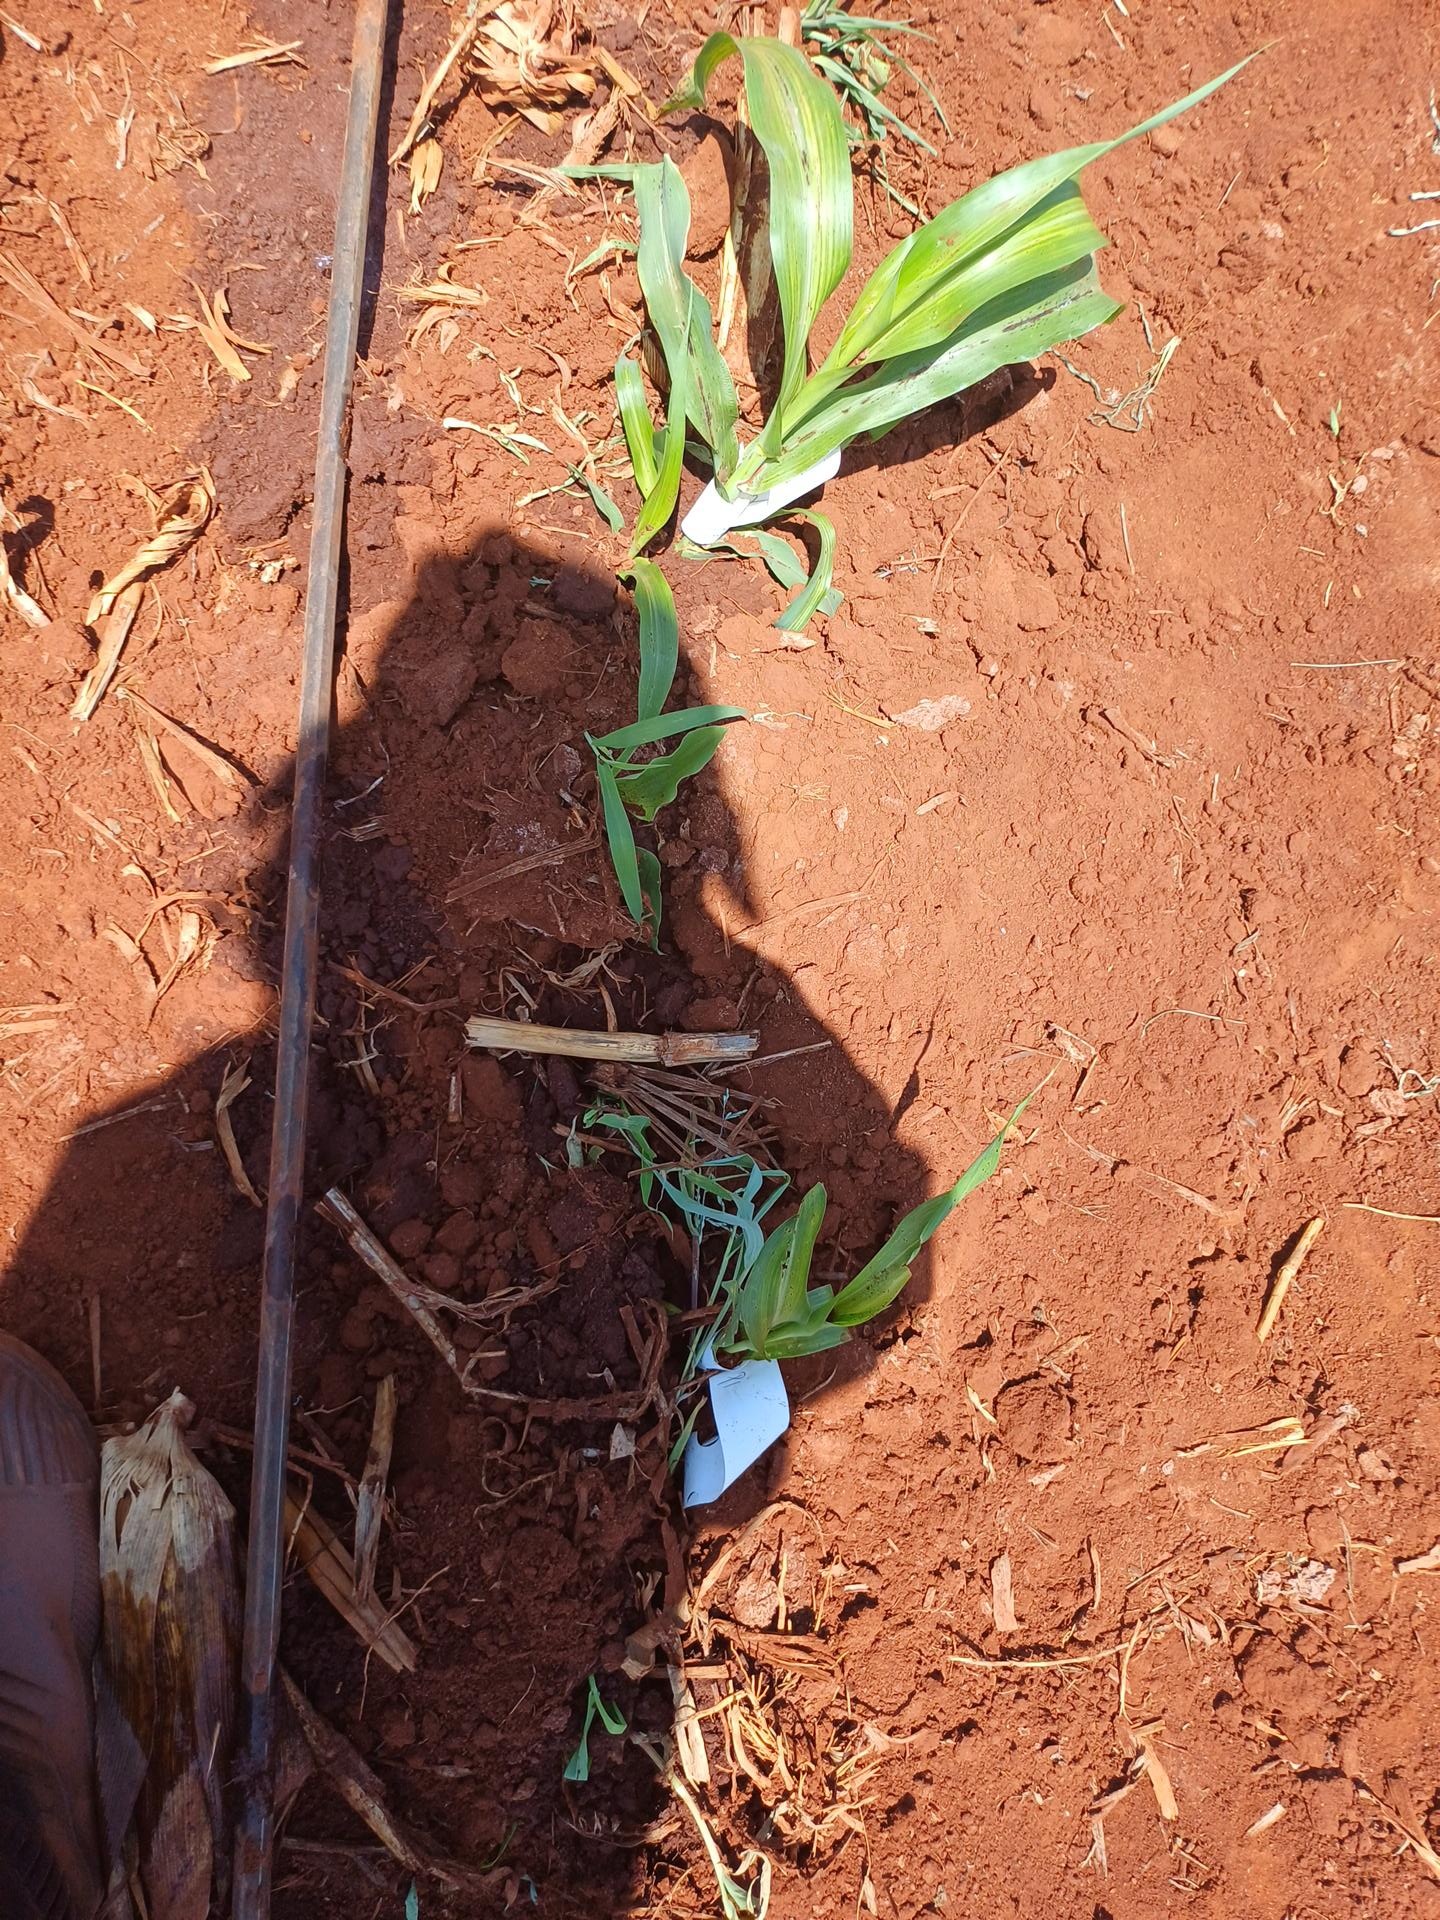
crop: sorghum
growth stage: vegetative
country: Kenya
